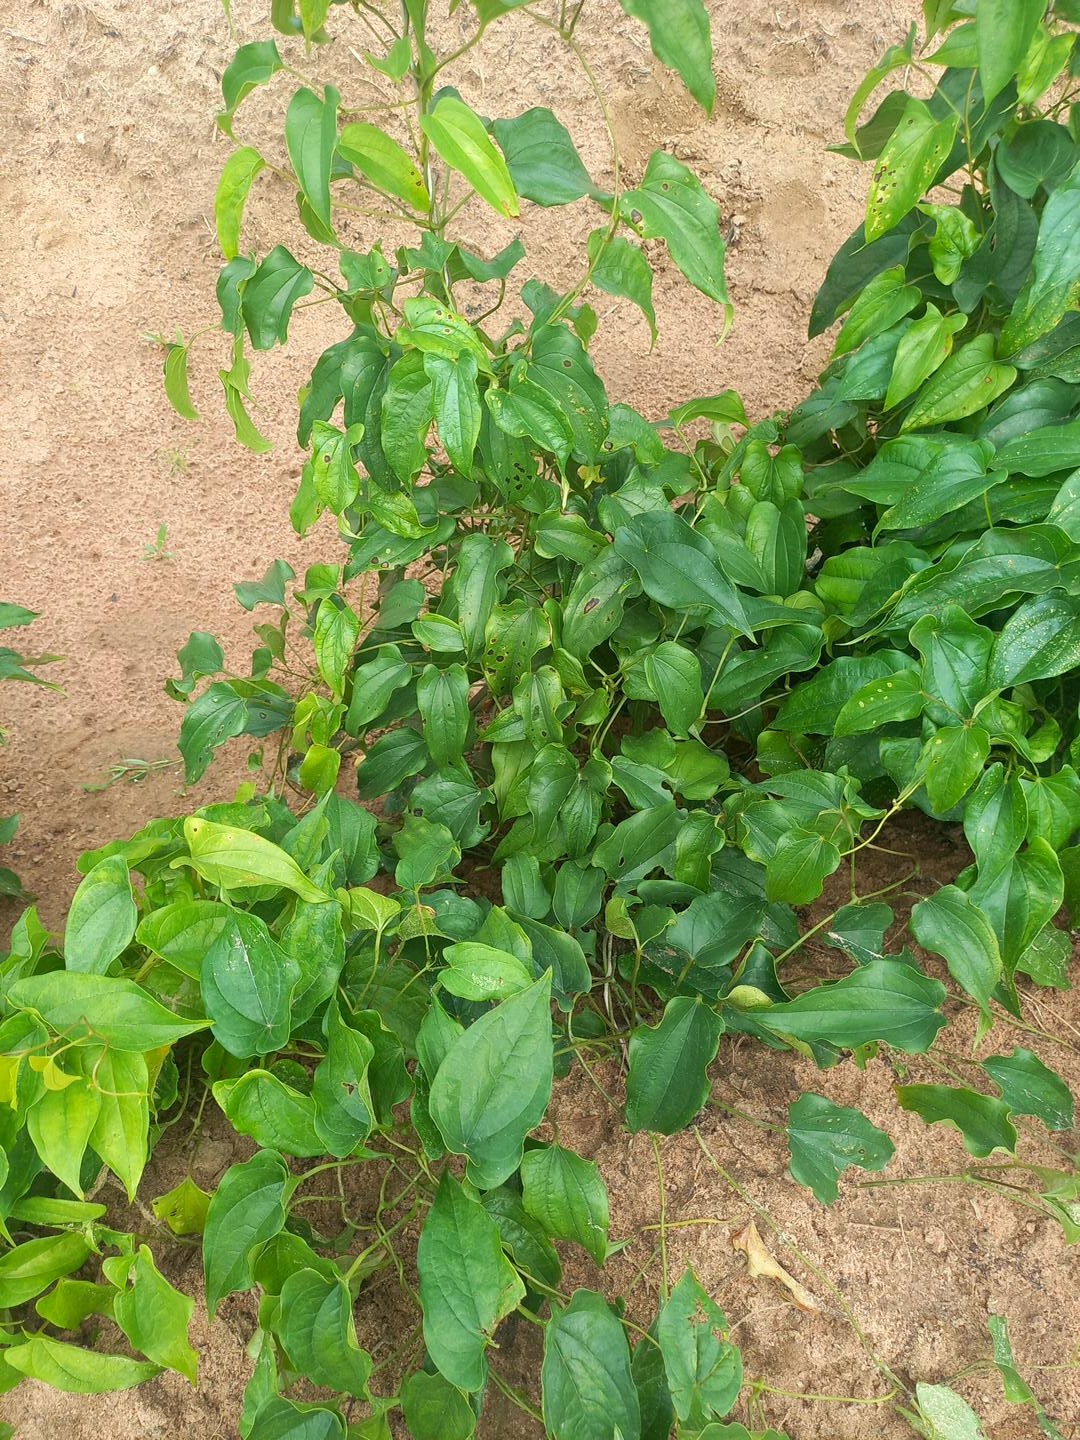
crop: yam
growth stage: vegetative
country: Nigeria
